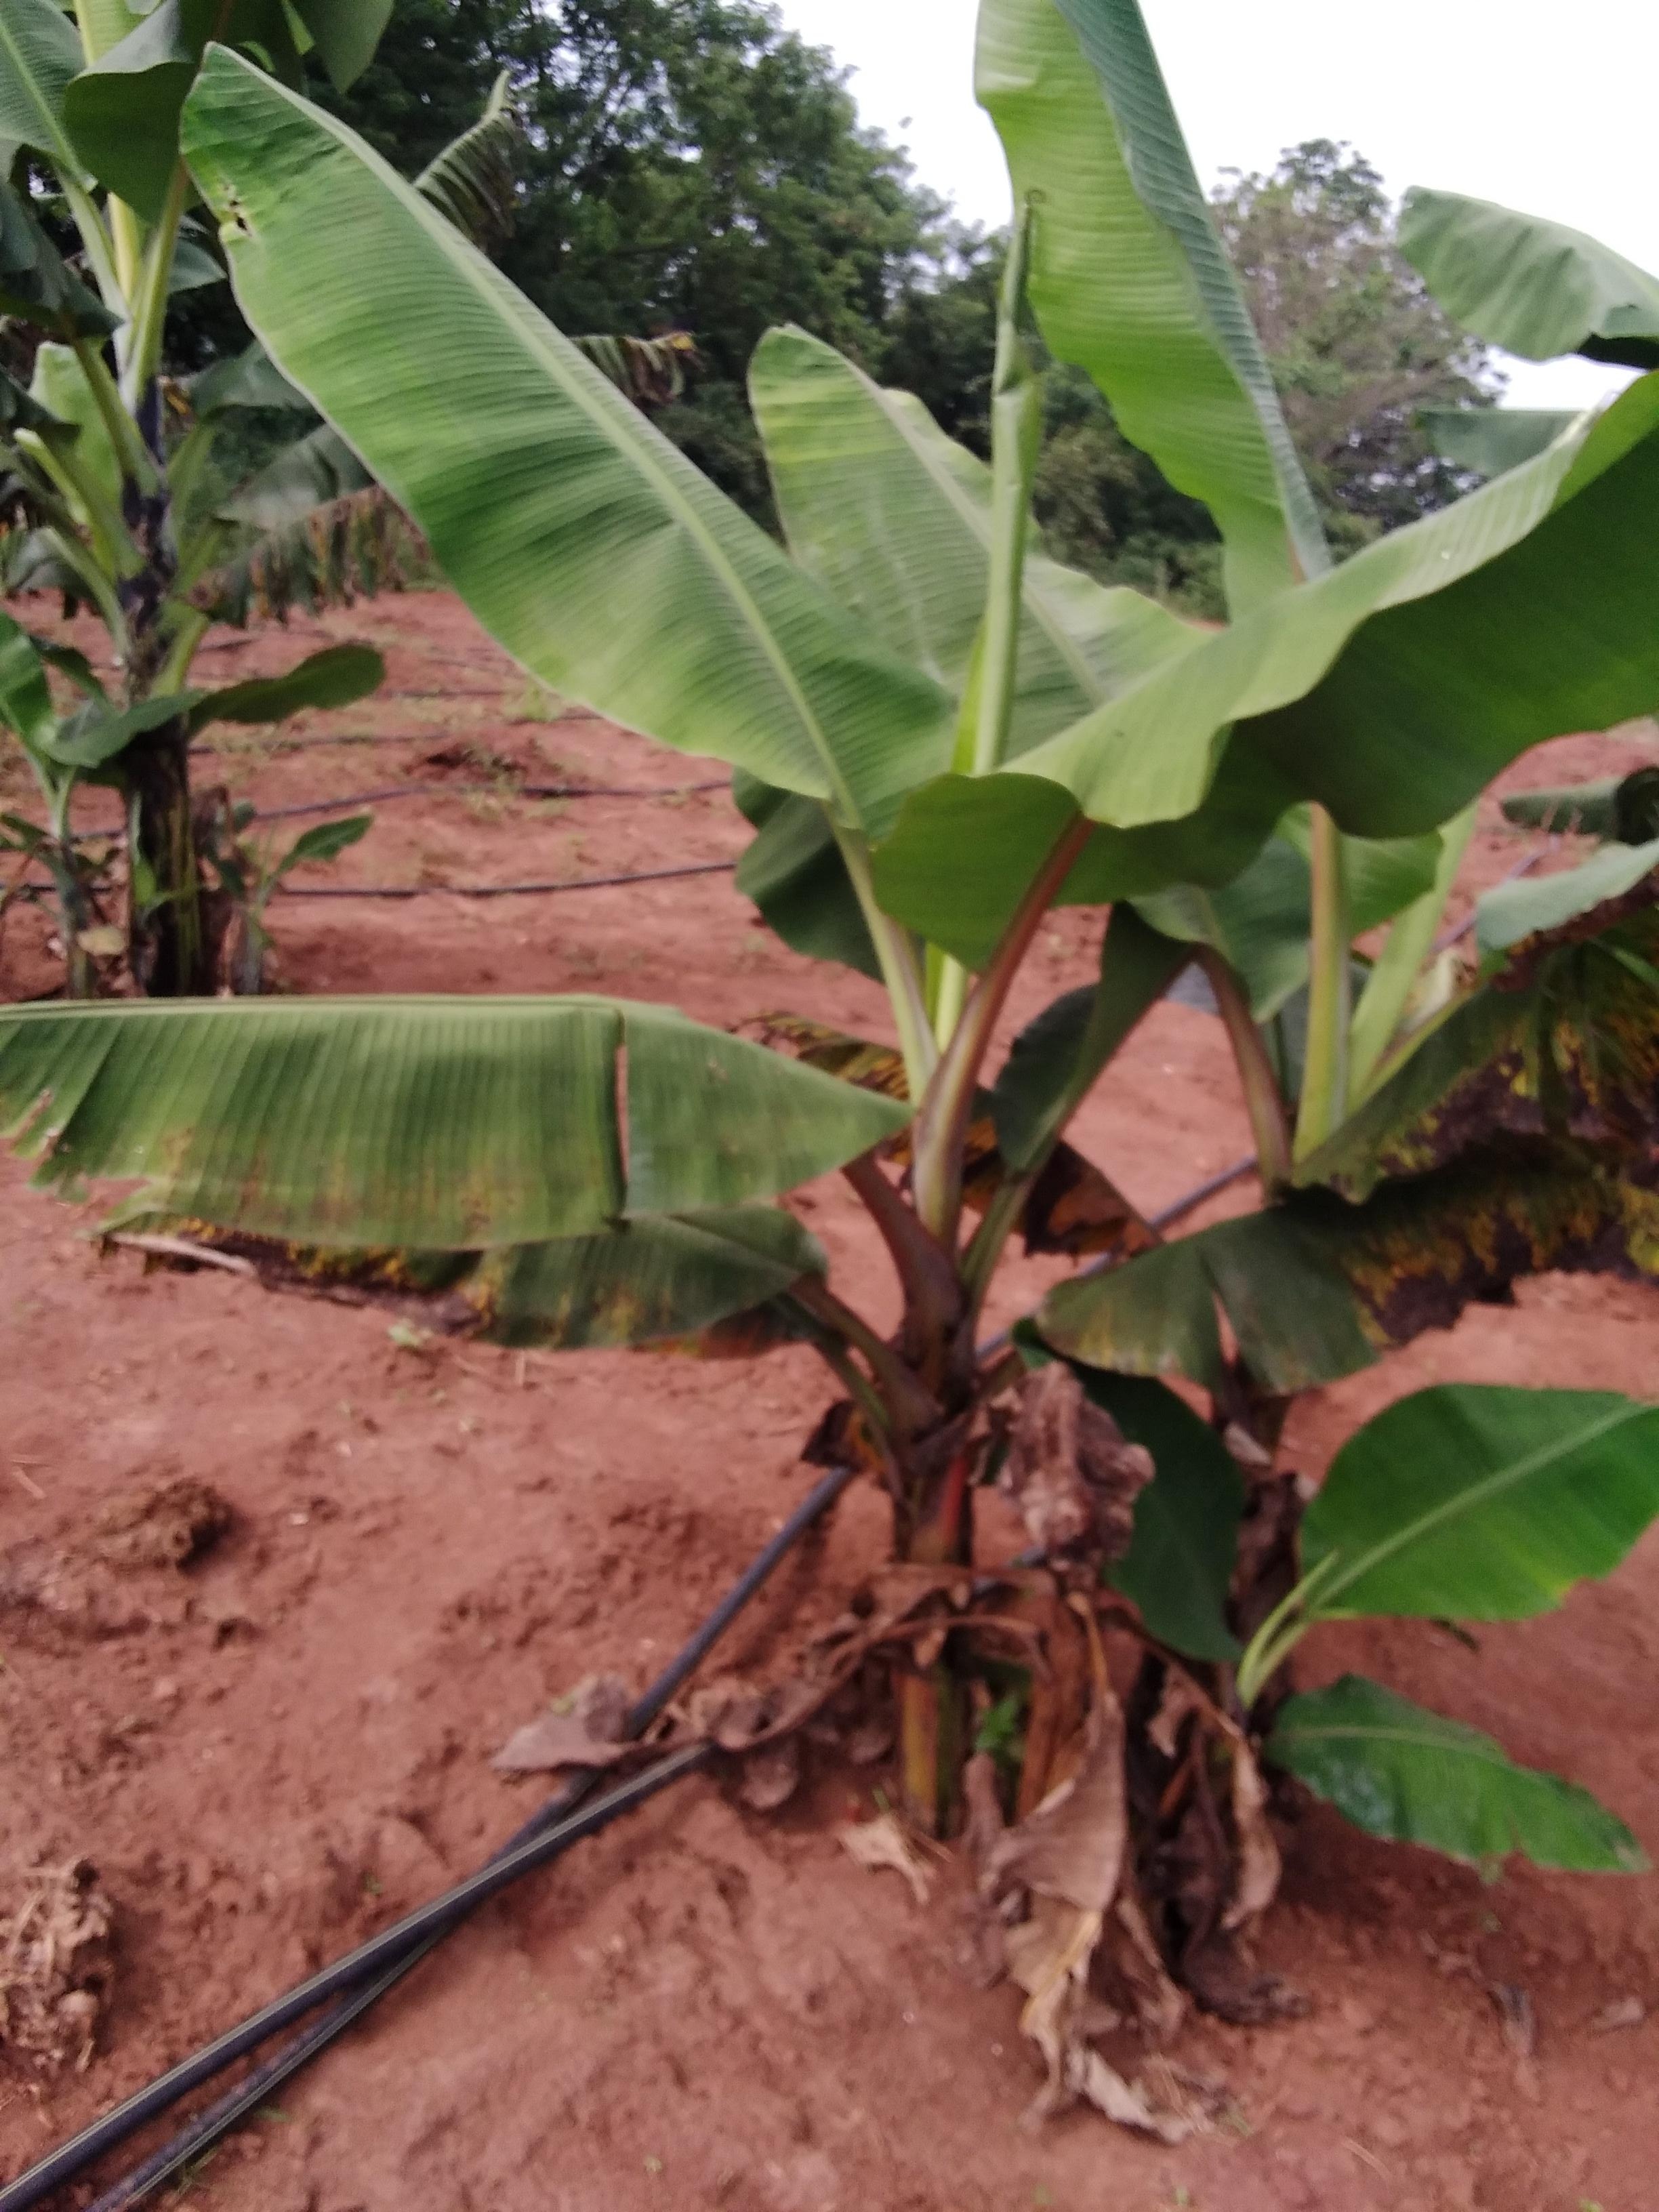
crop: banana
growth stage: vegetative
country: Uganda
